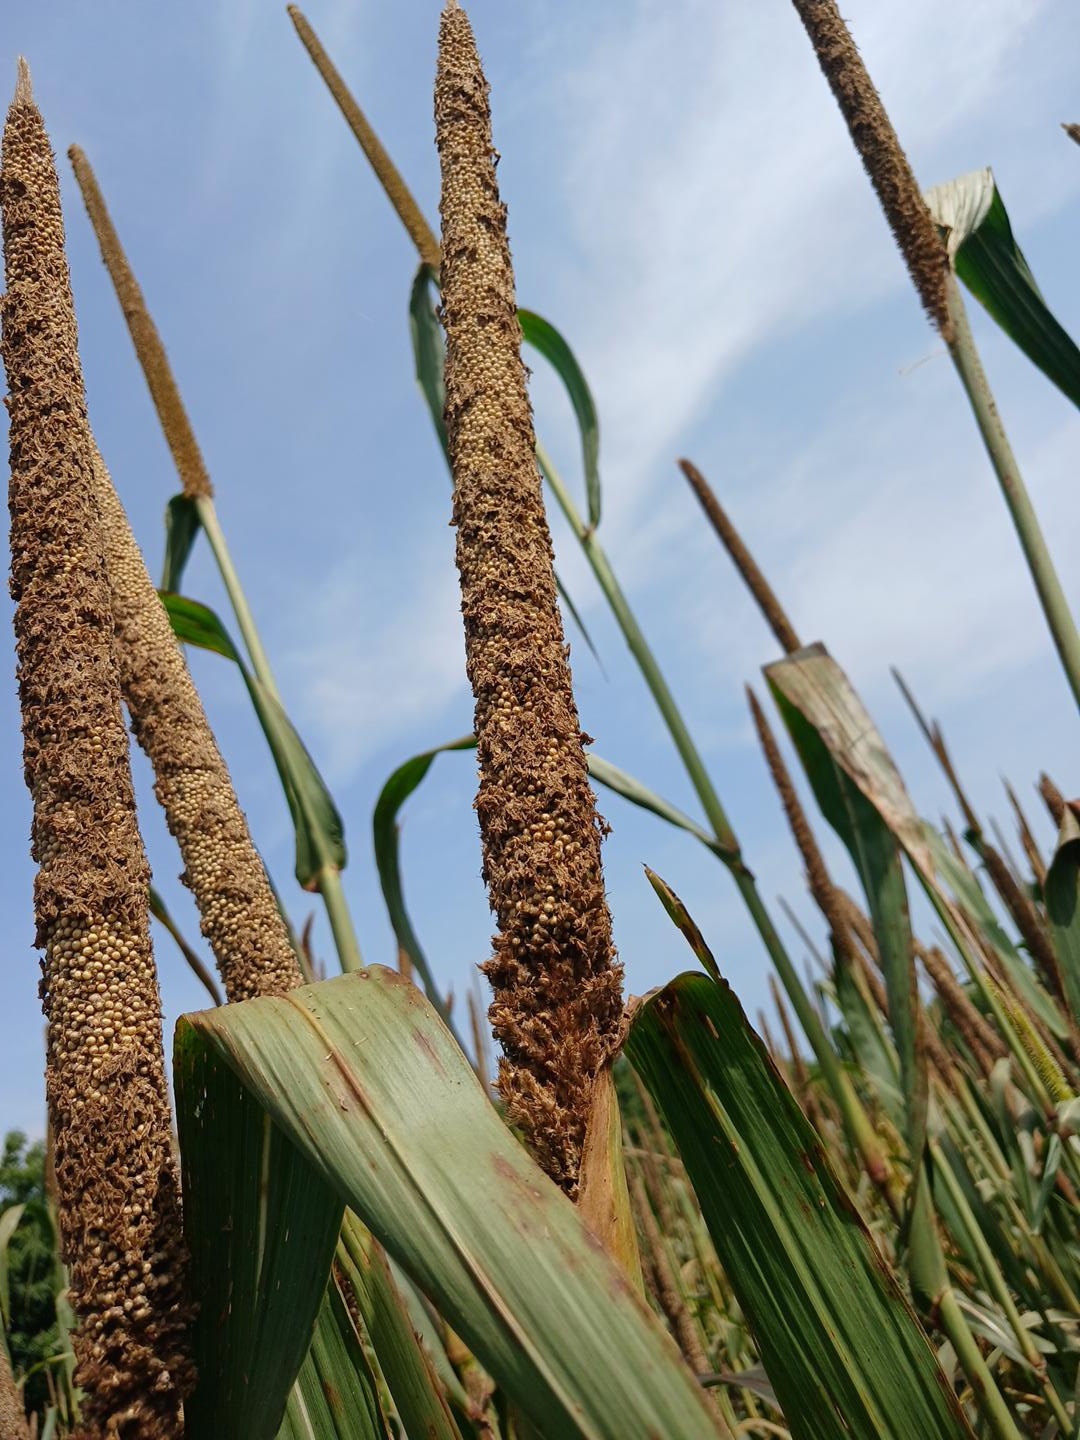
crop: pearl millet
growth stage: maturity
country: Senegal
